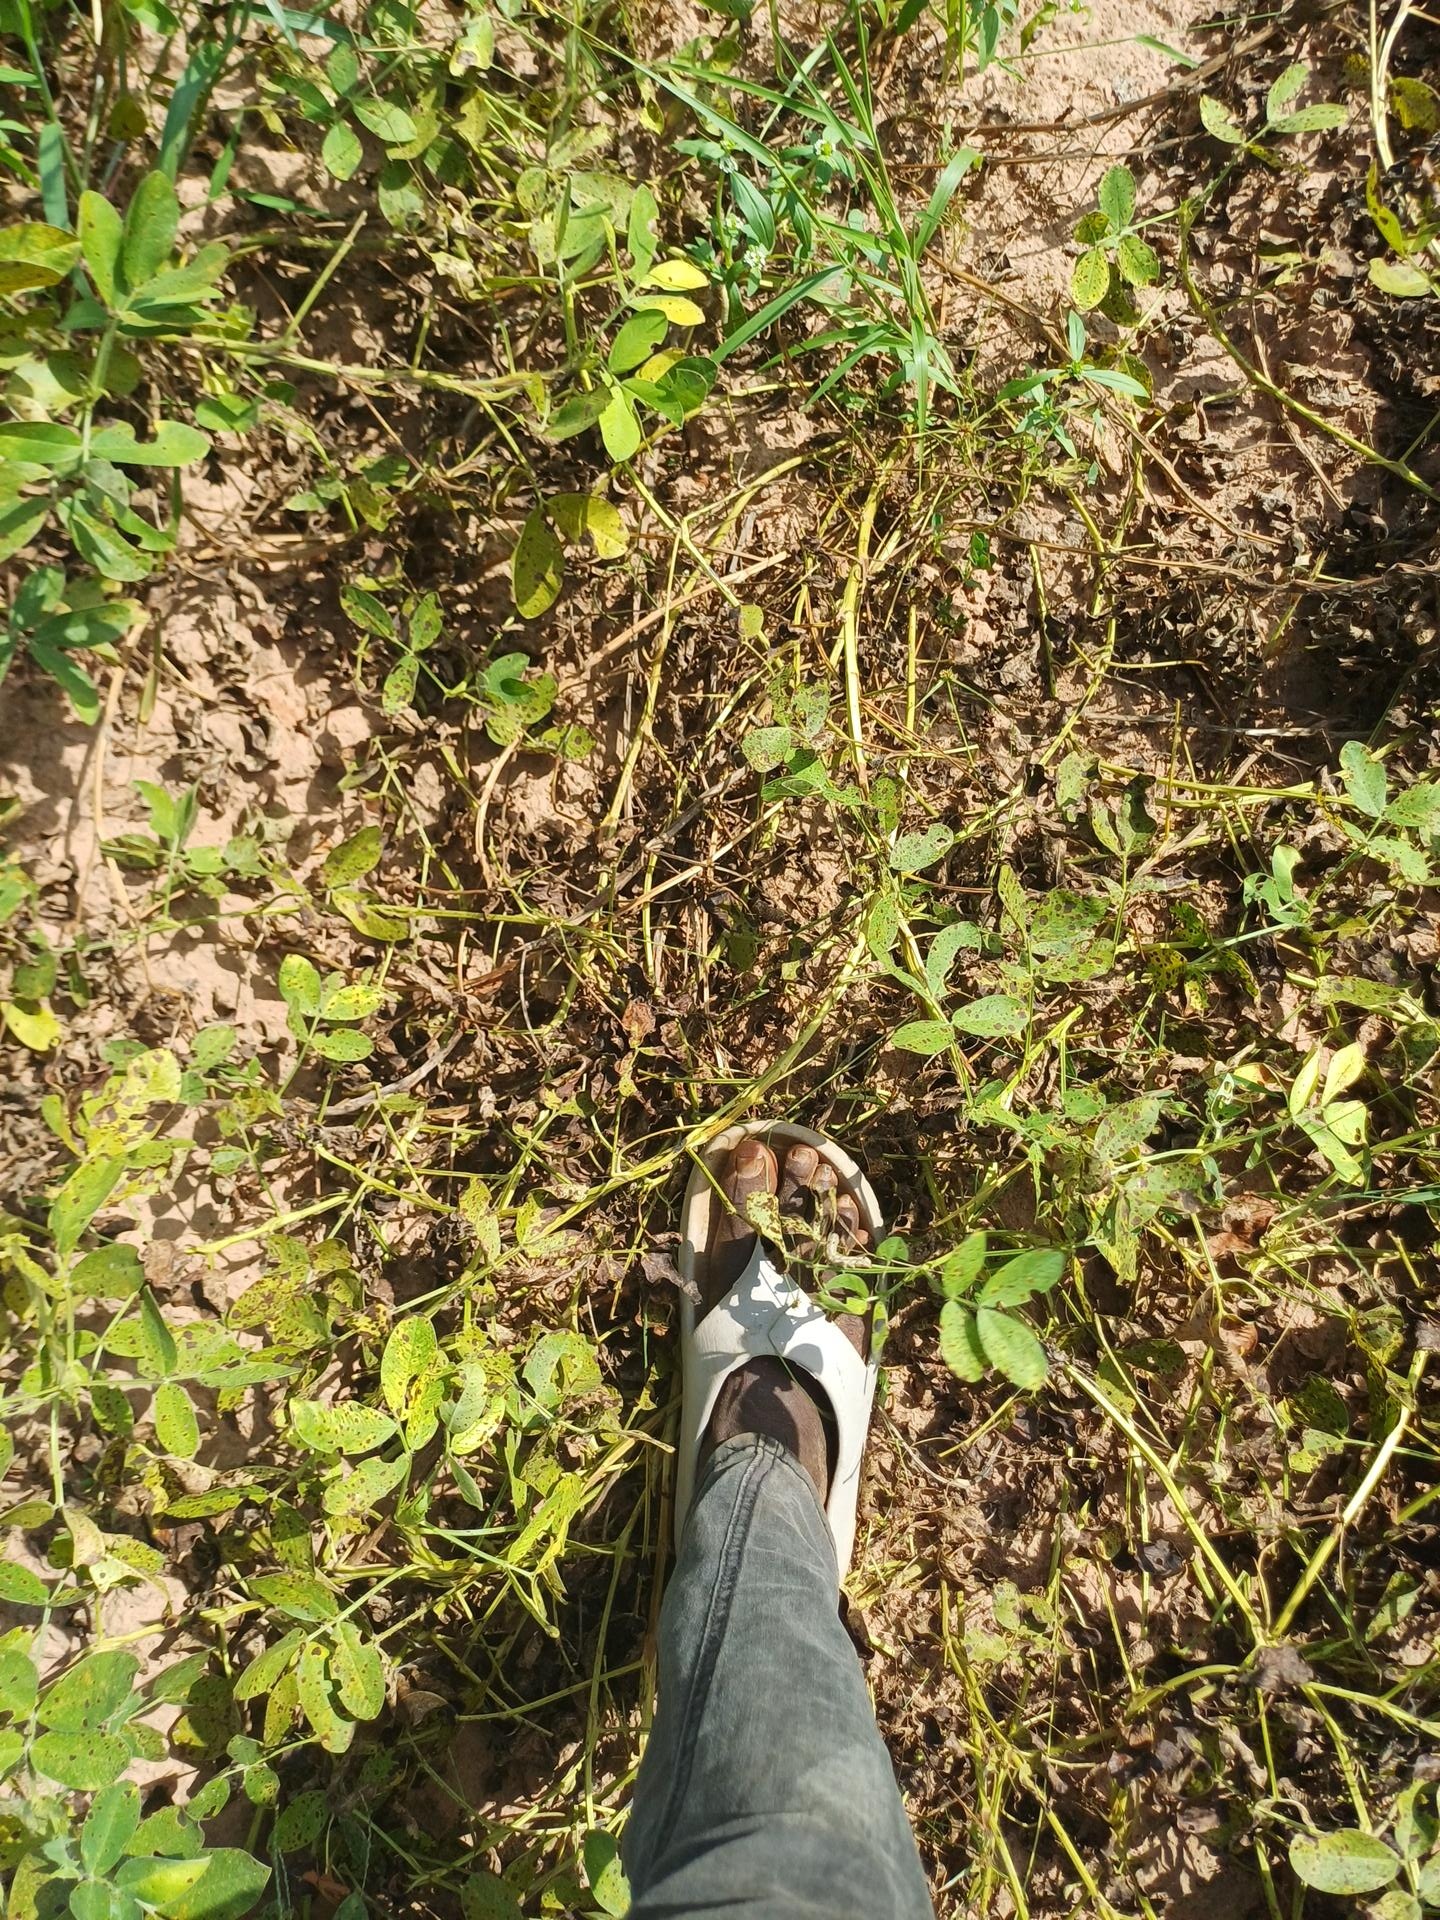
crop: groundnut
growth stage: flowering
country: Senegal
